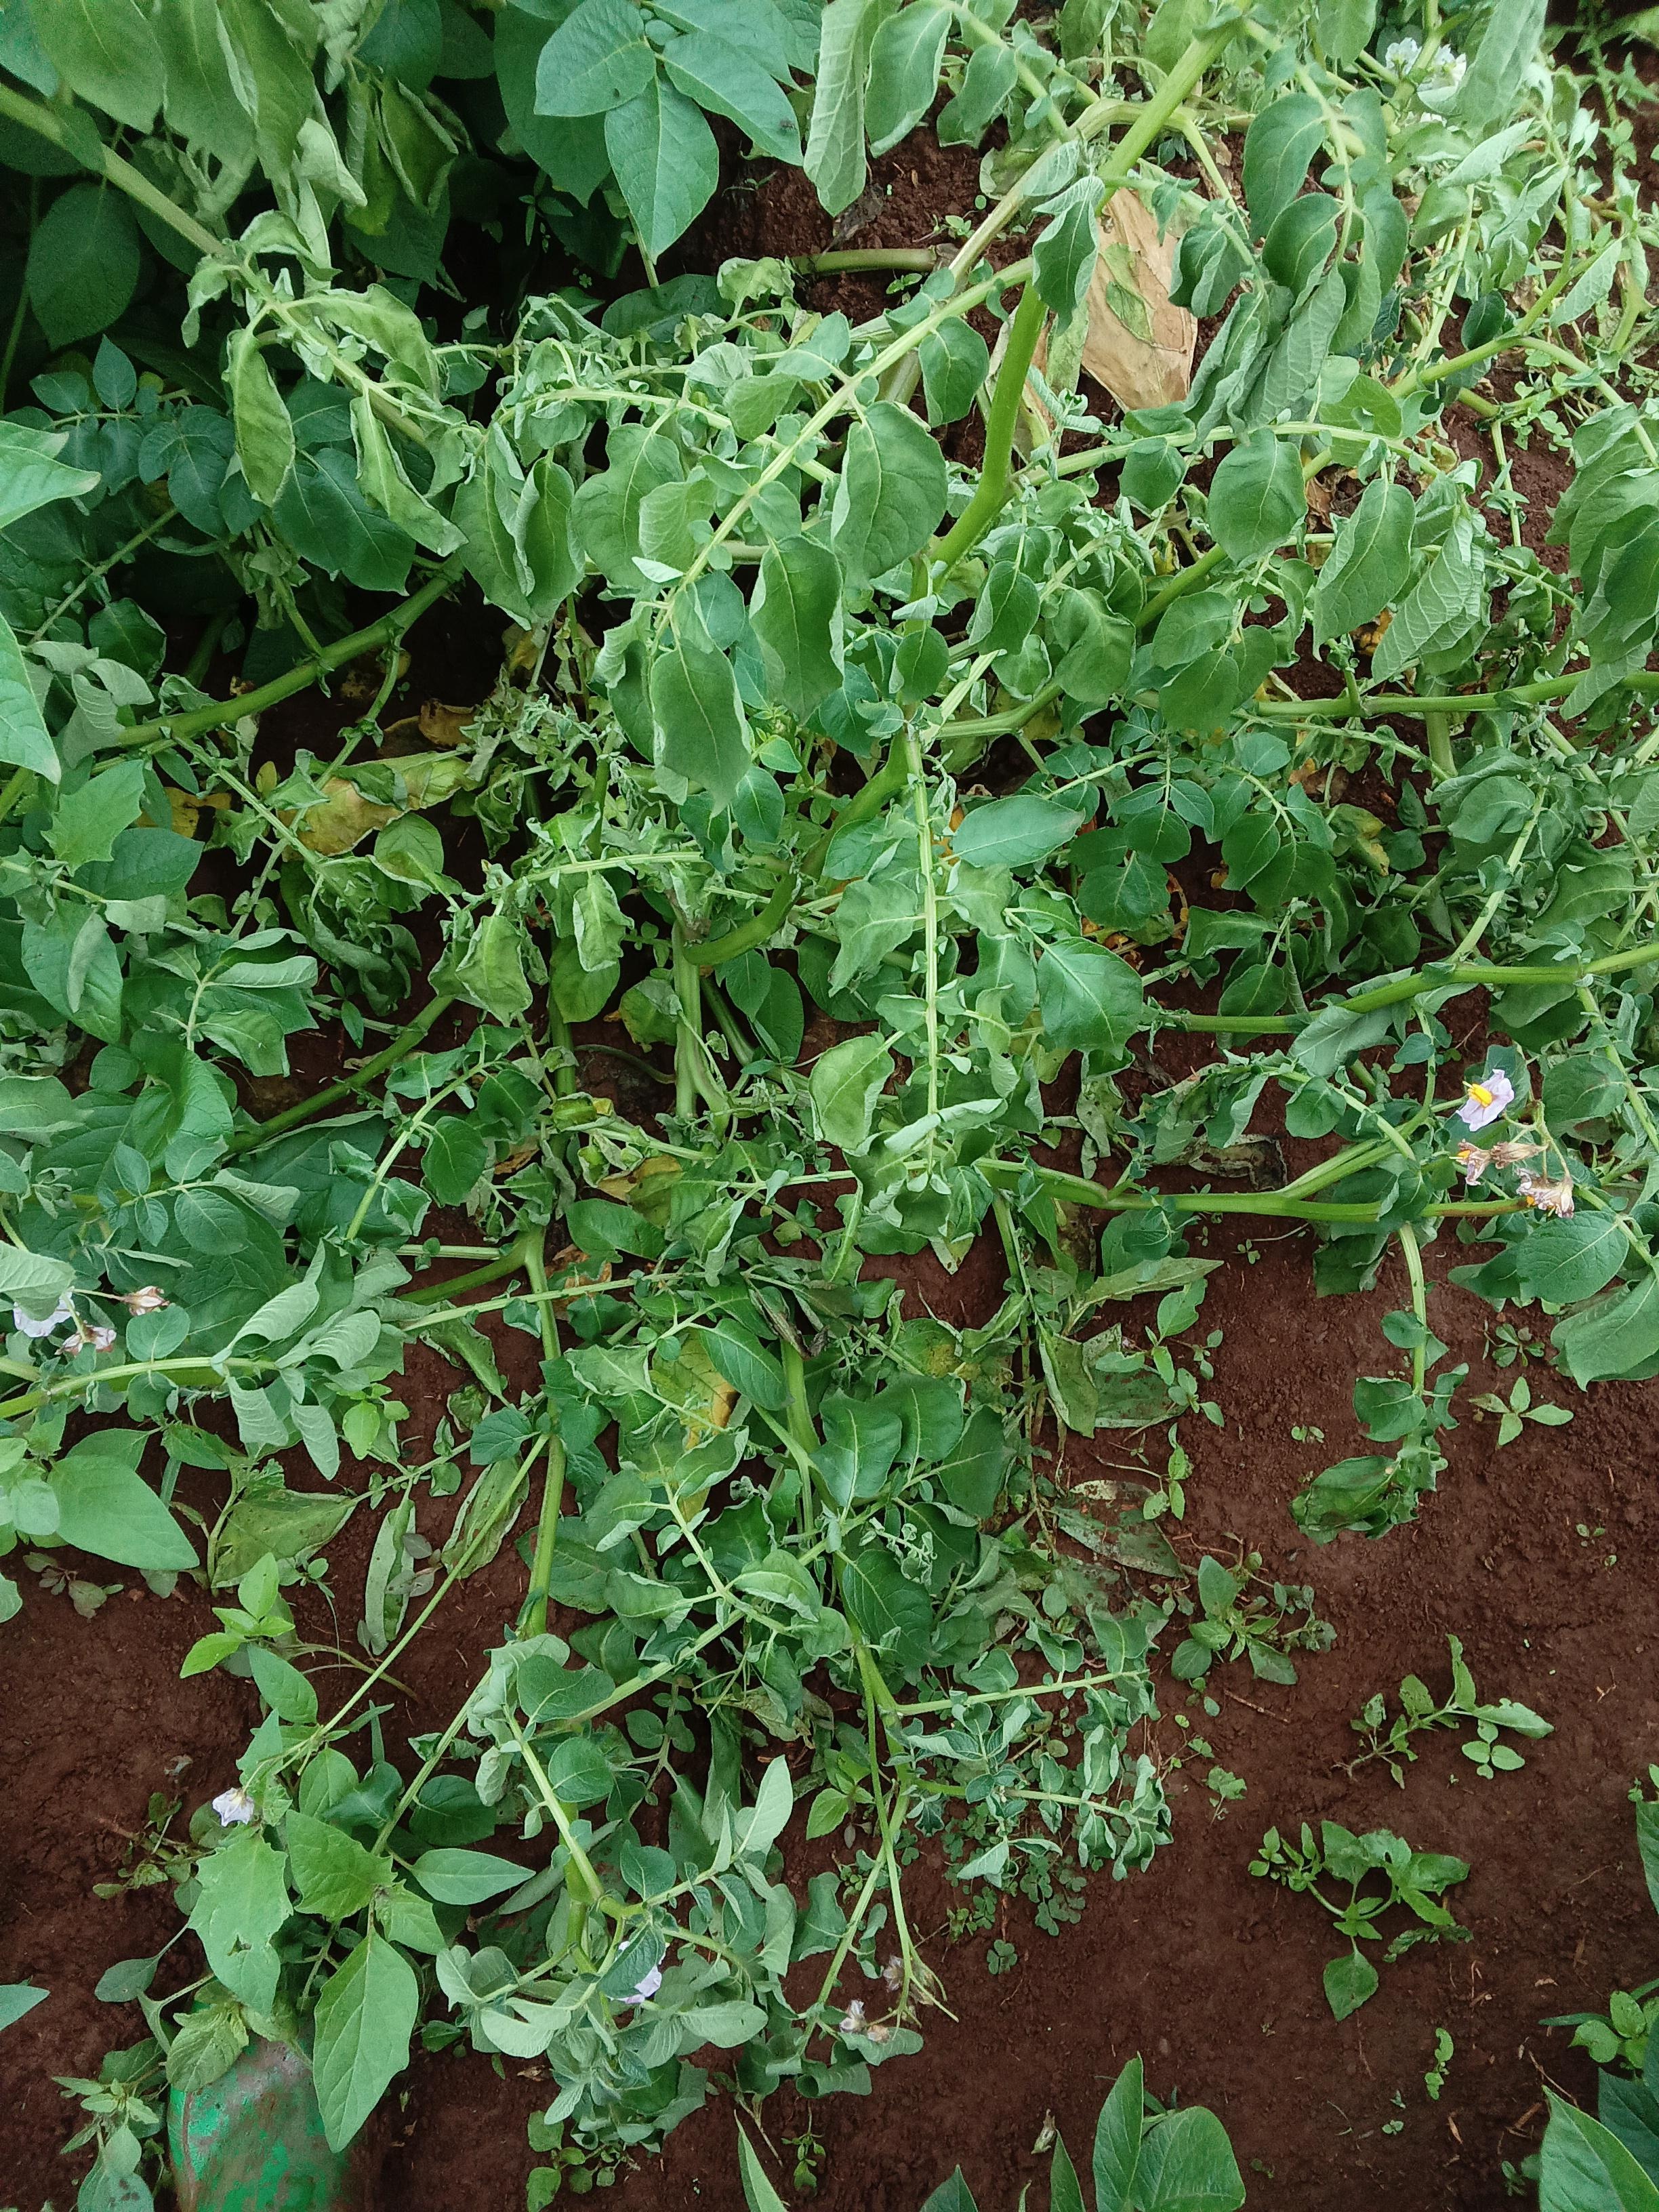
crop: potato
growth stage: flowering
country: Kenya
